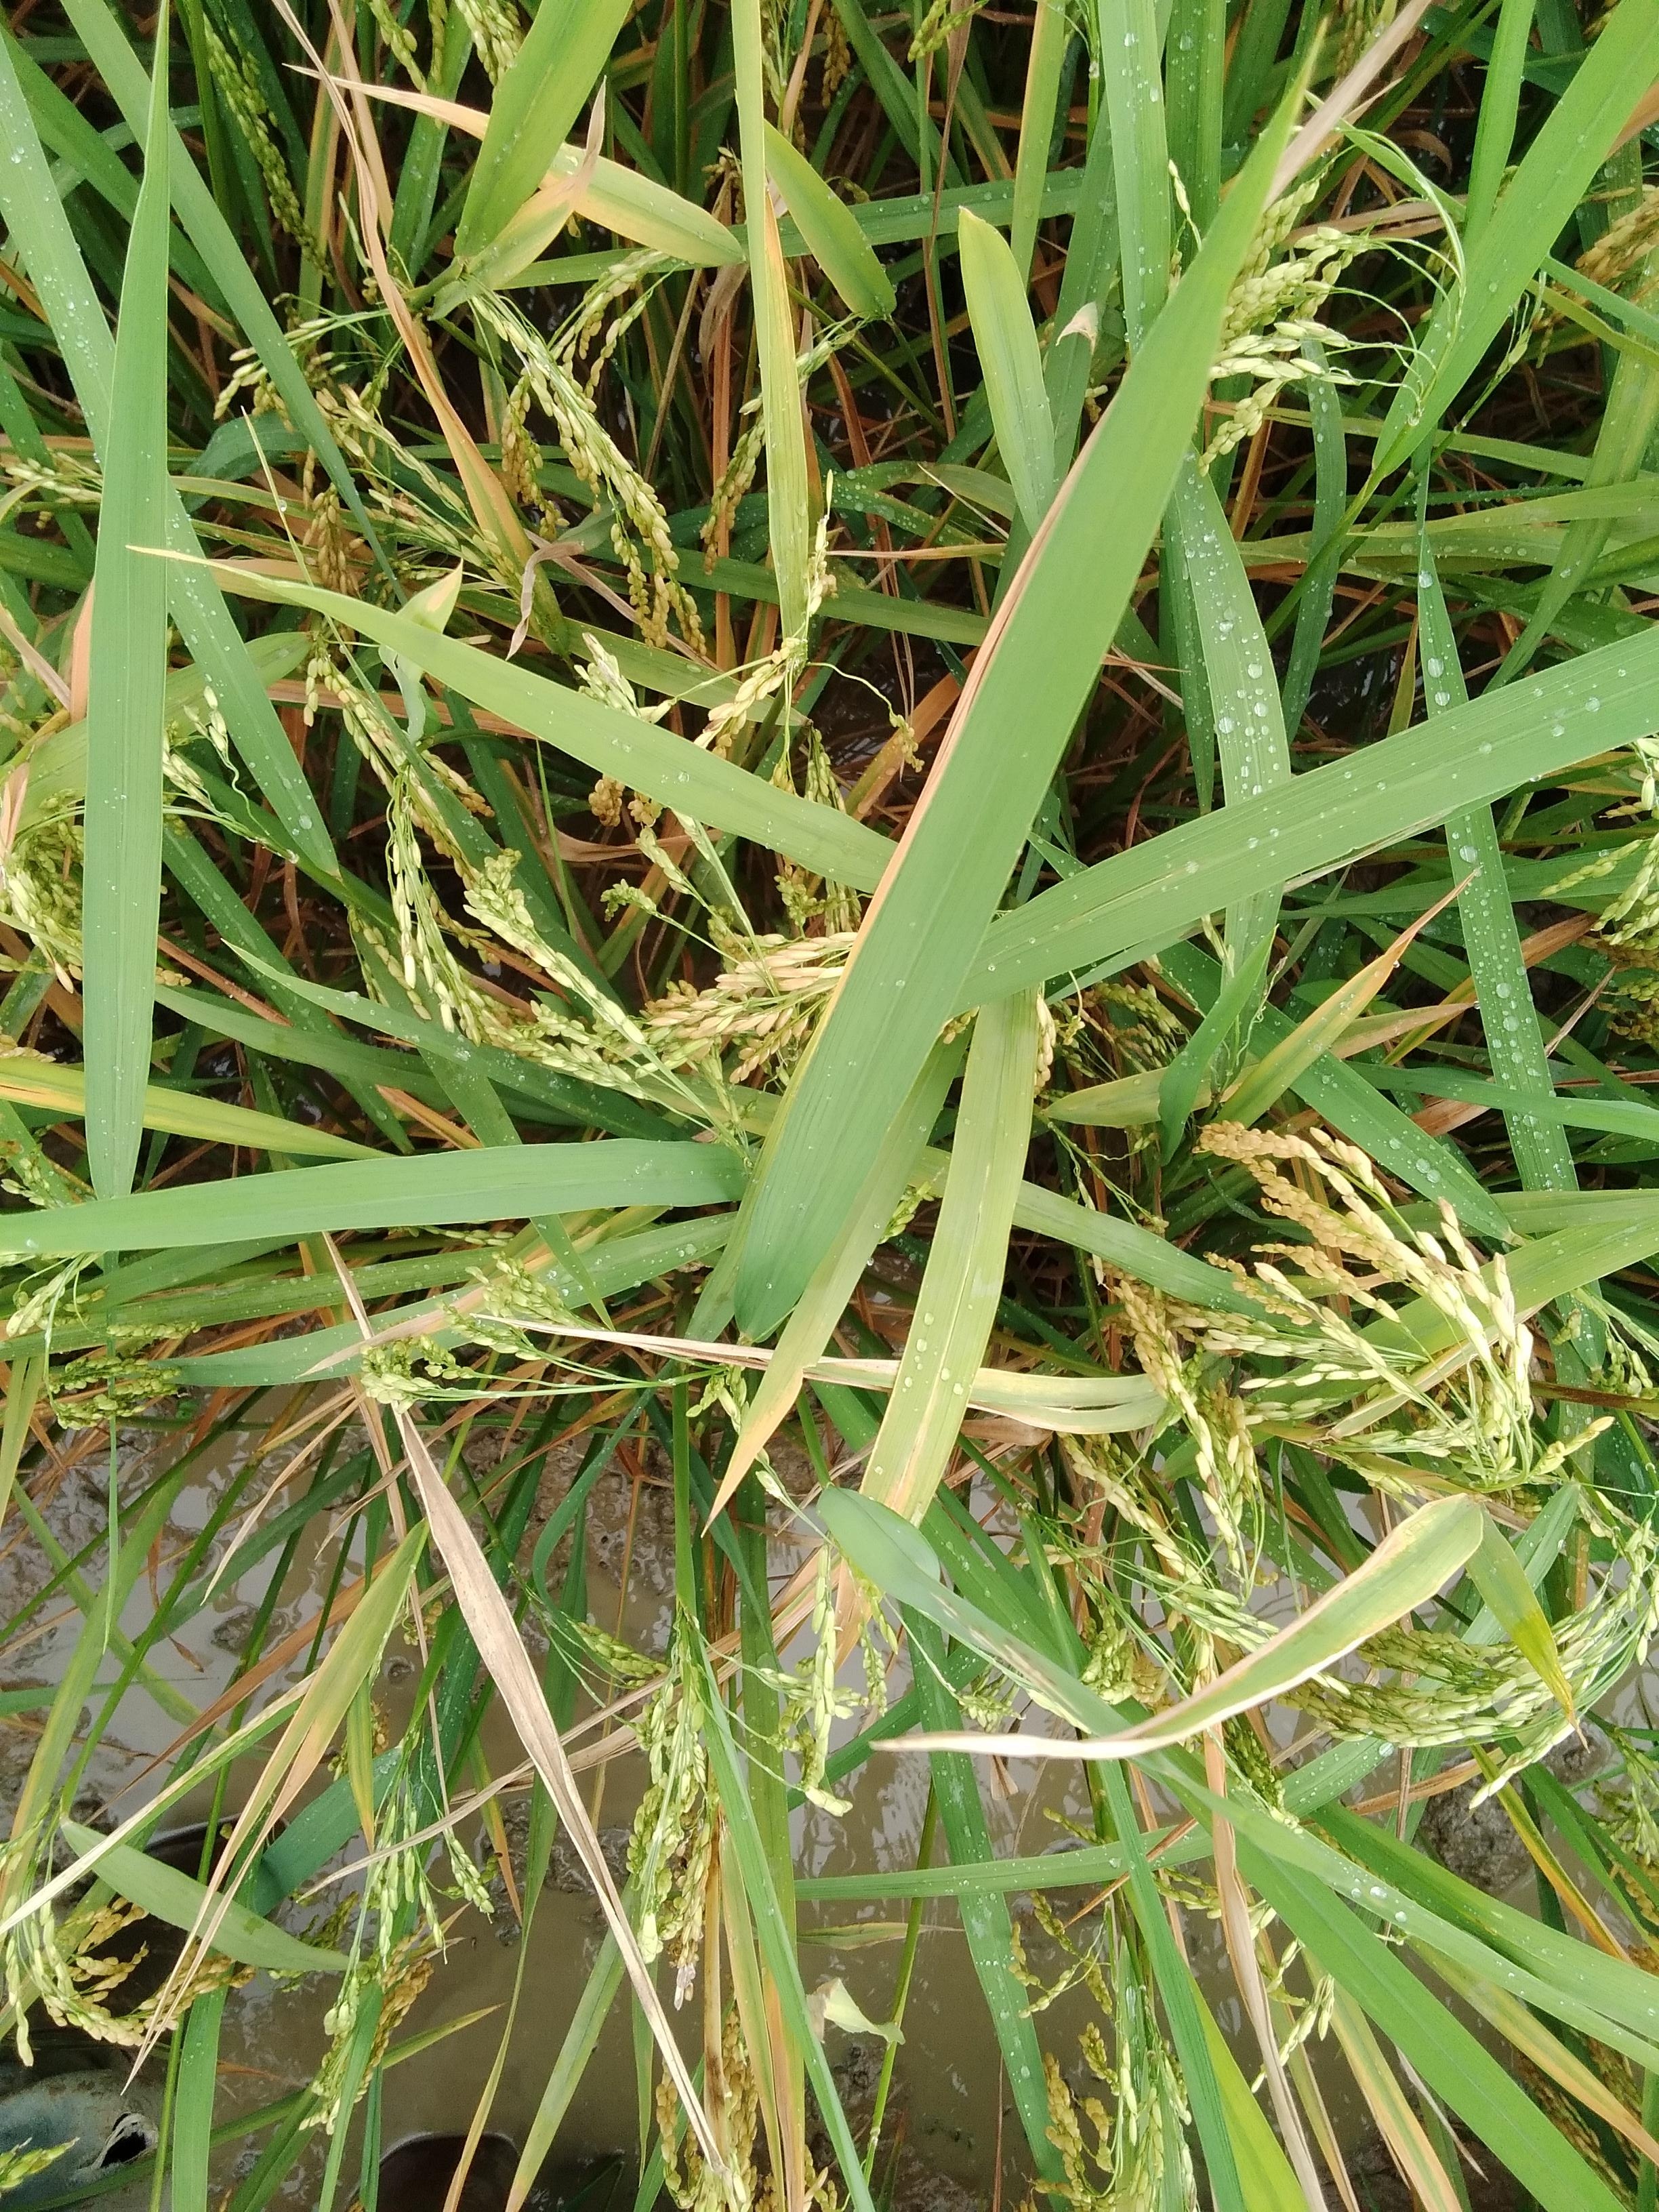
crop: rice
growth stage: ripening
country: Nigeria
